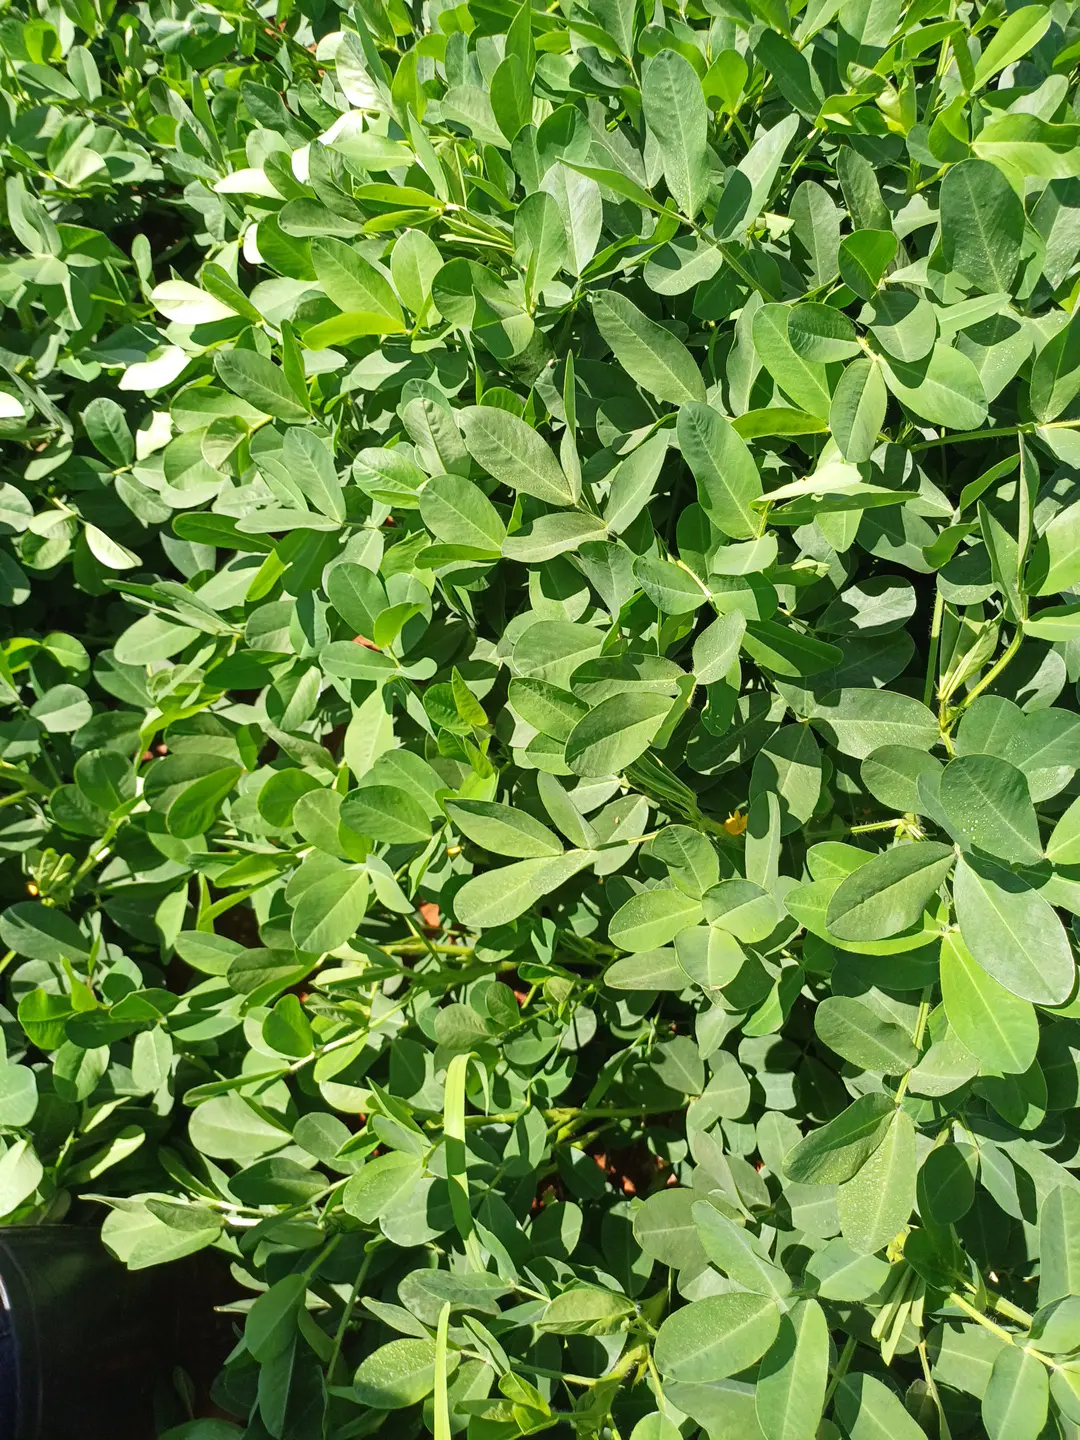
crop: groundnut
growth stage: flowering
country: Kenya
